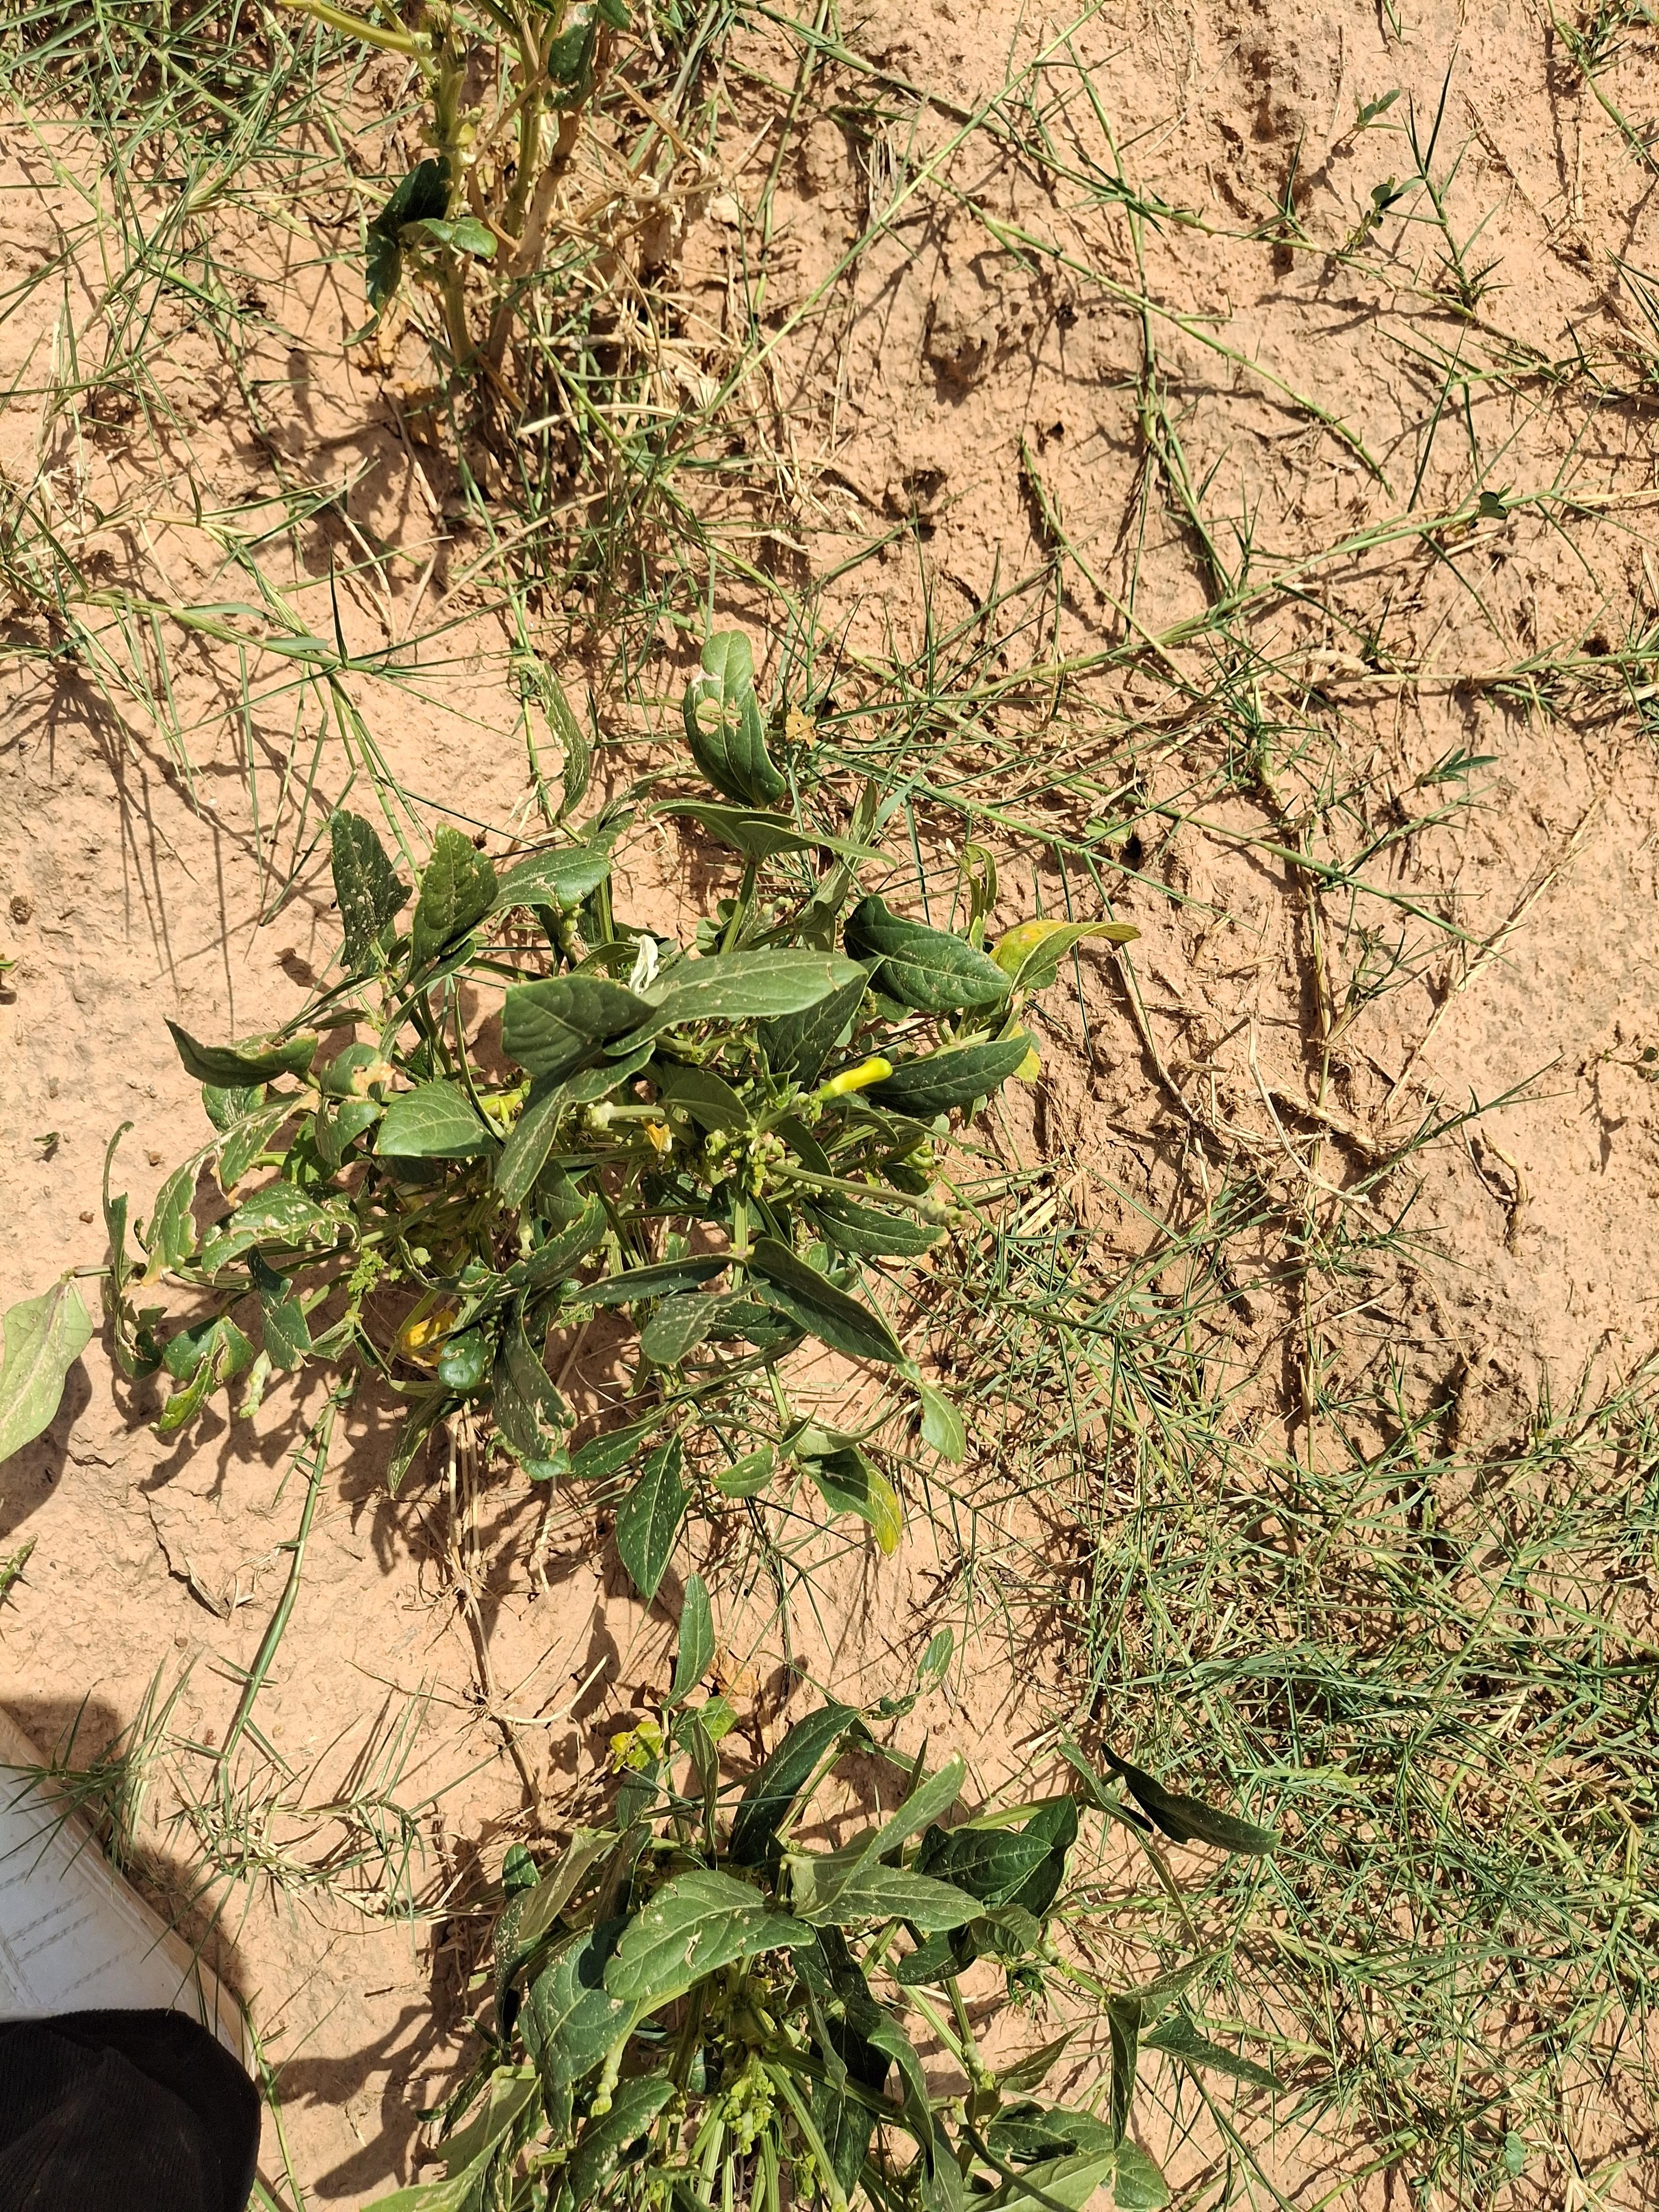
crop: cowpea
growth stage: harvest maturity
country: Nigeria
